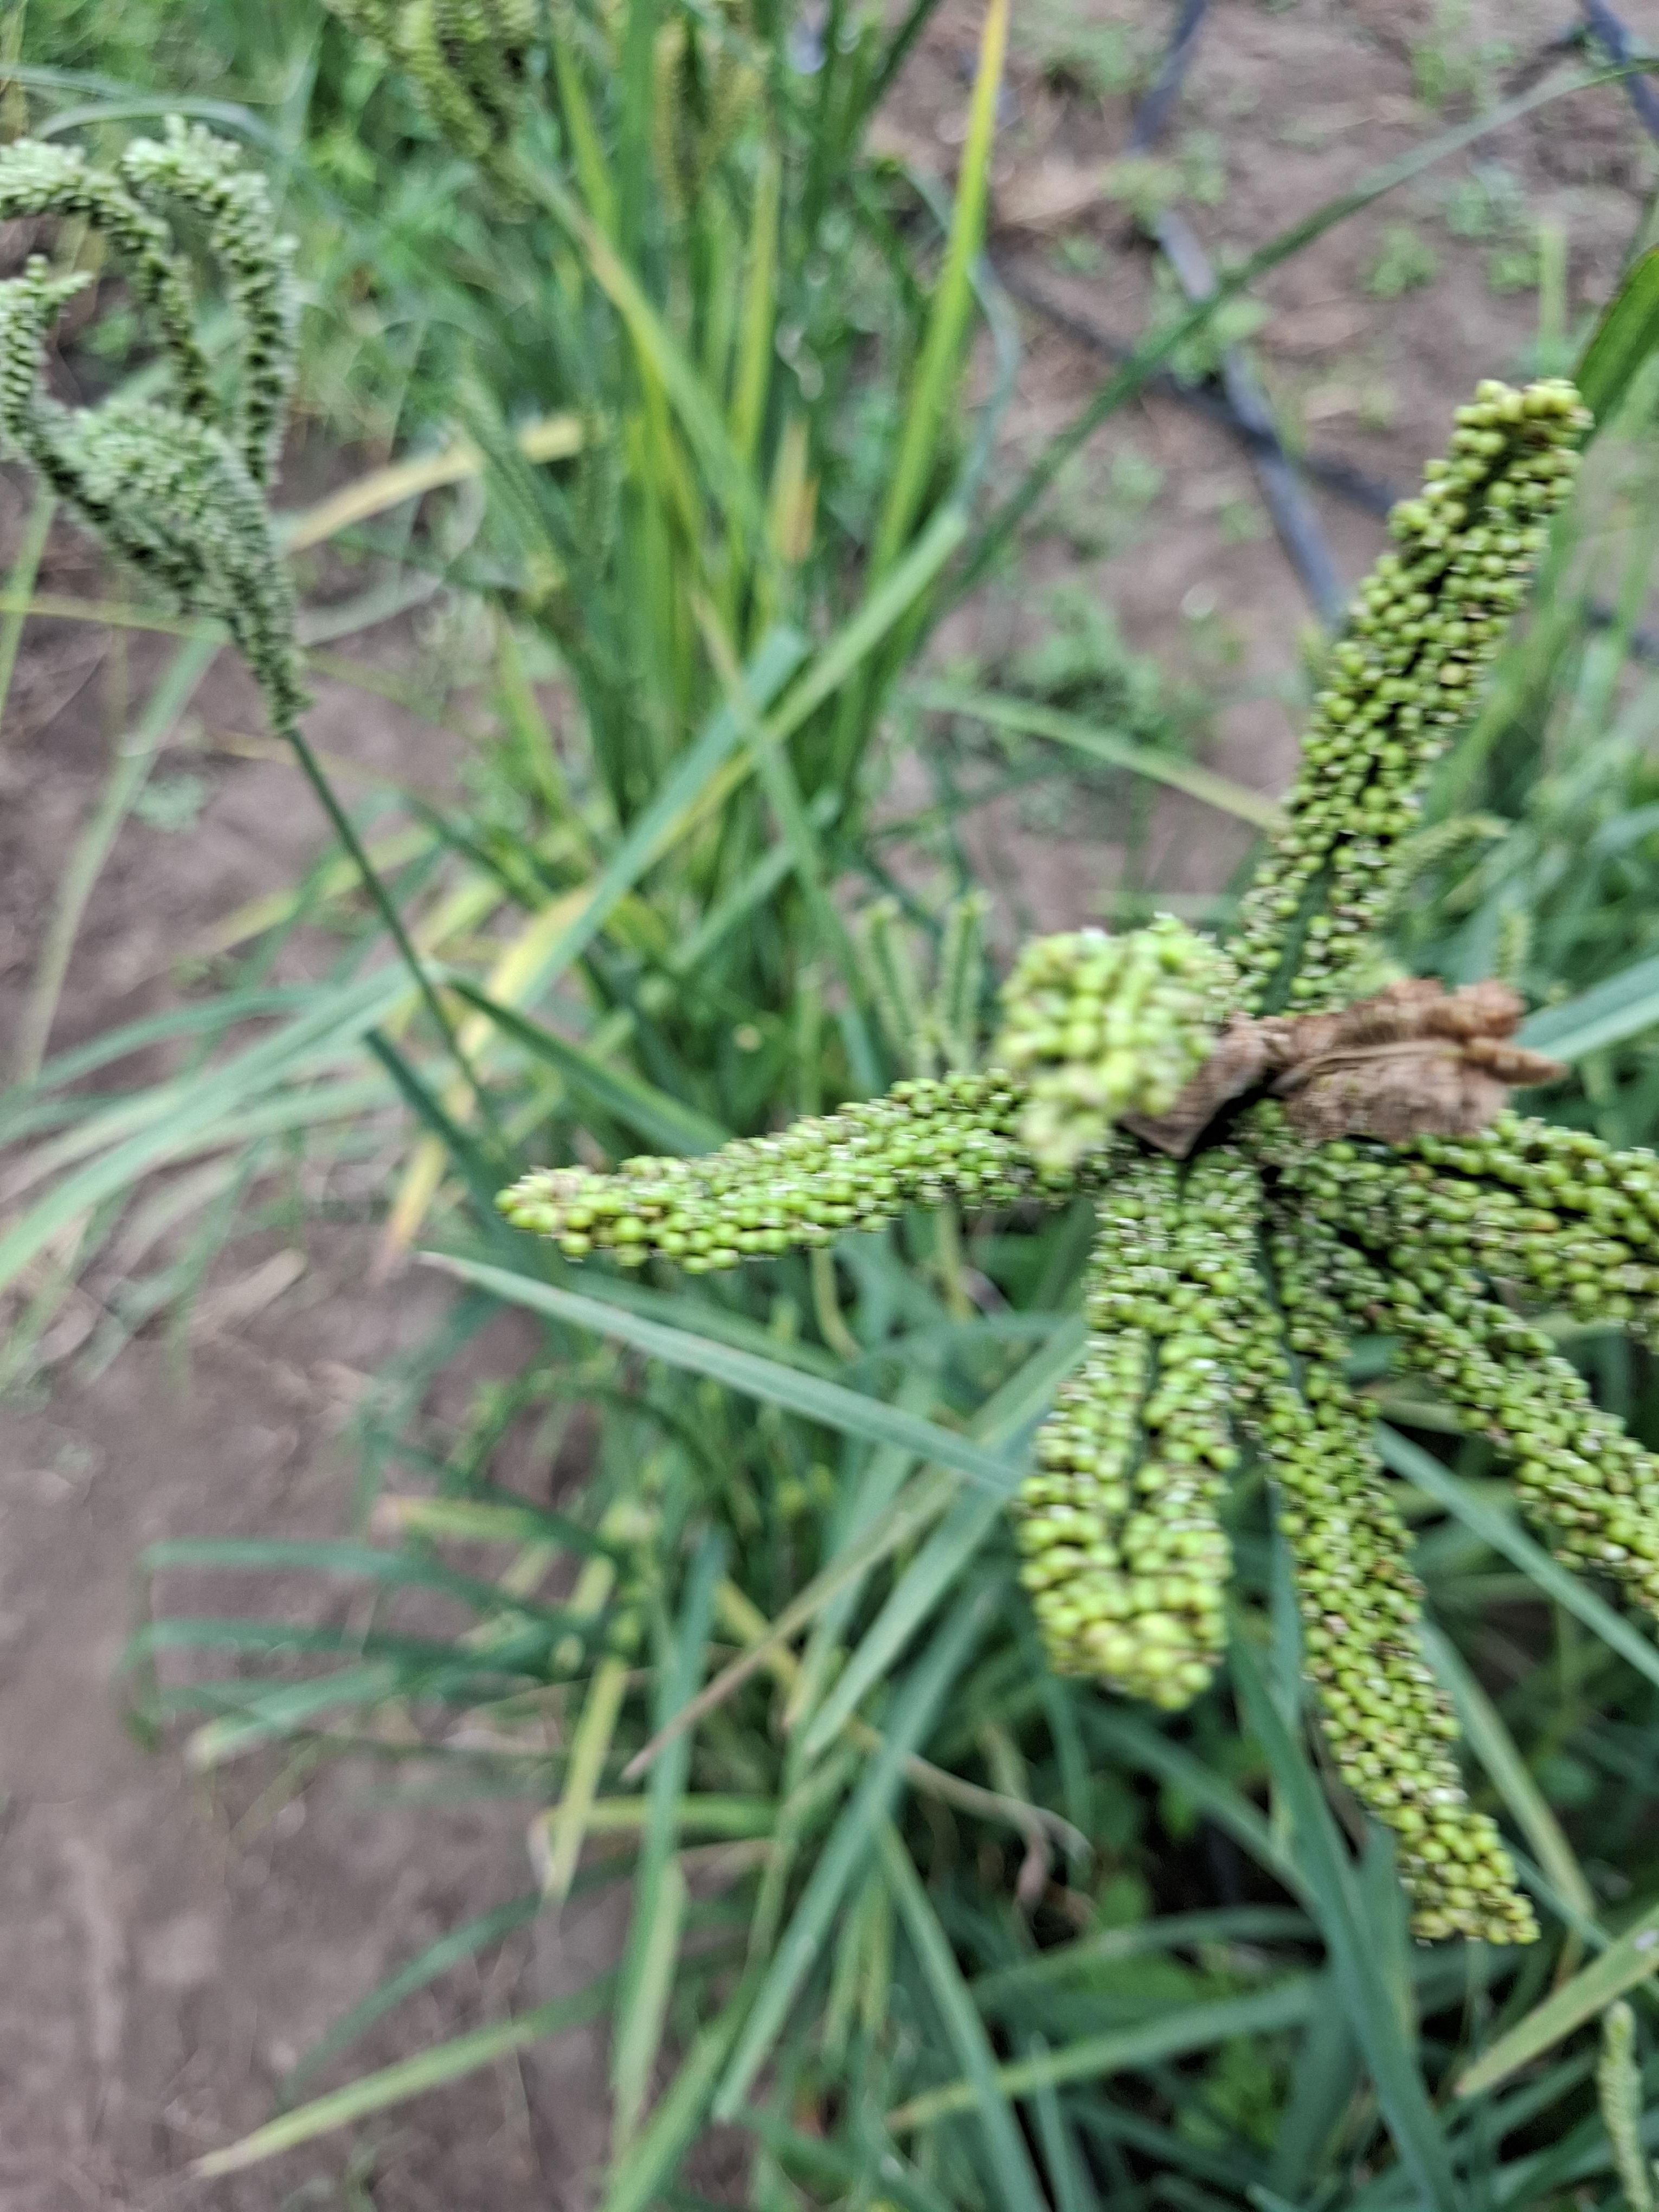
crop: finger millet
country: Tanzania
